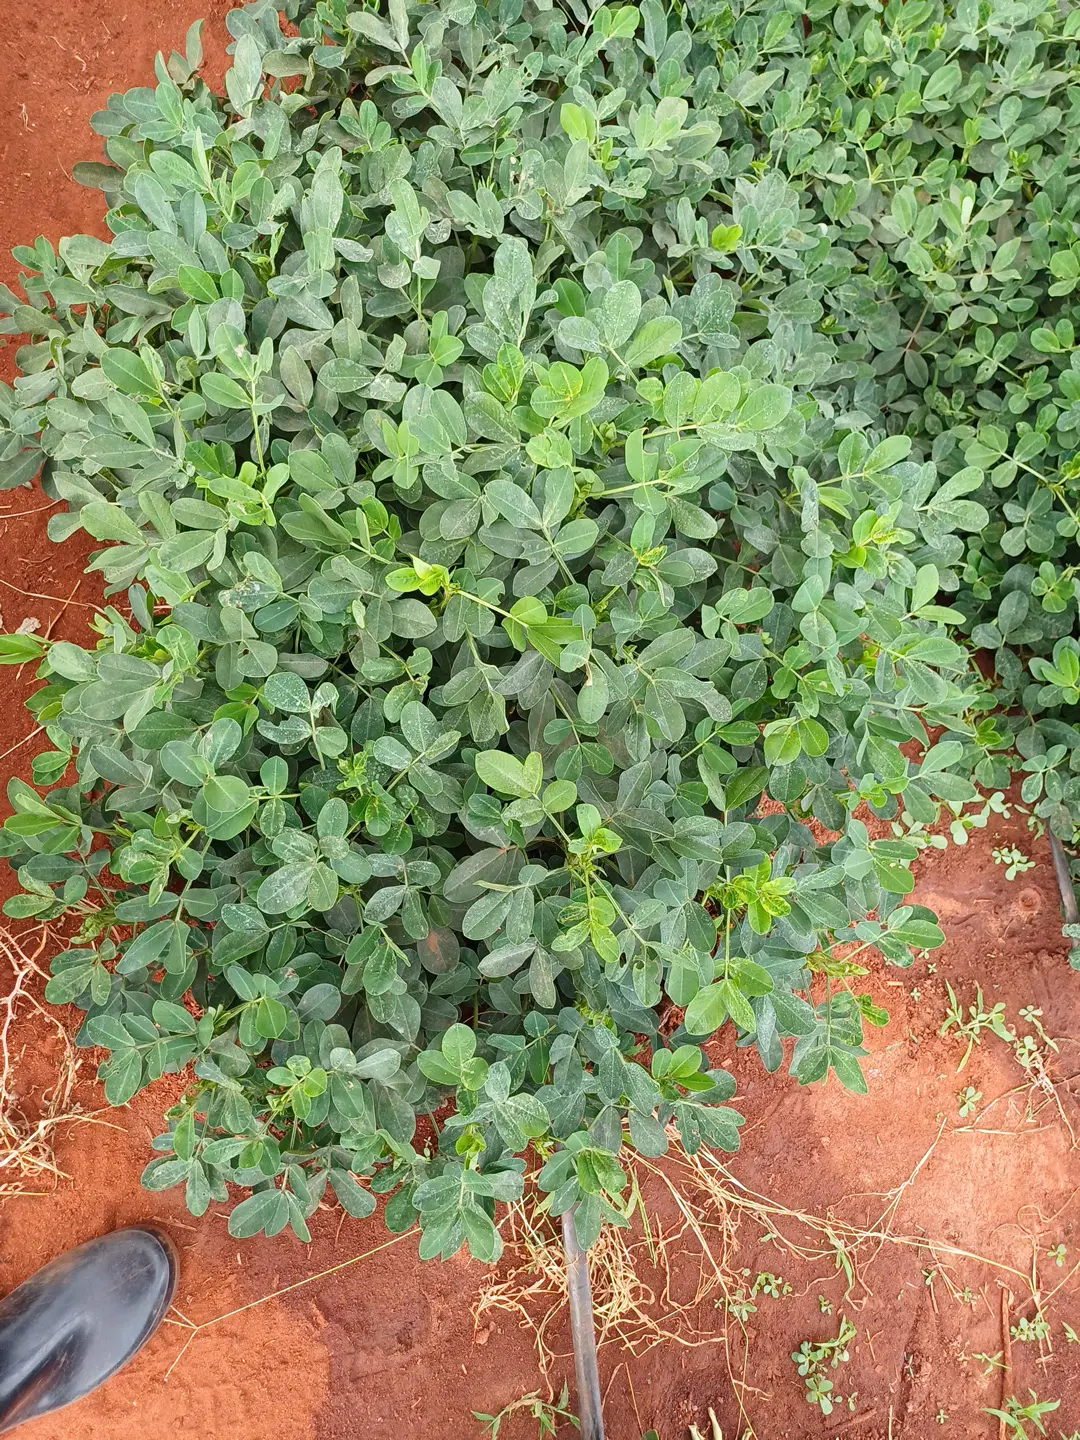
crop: groundnut
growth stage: pegging
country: Kenya
